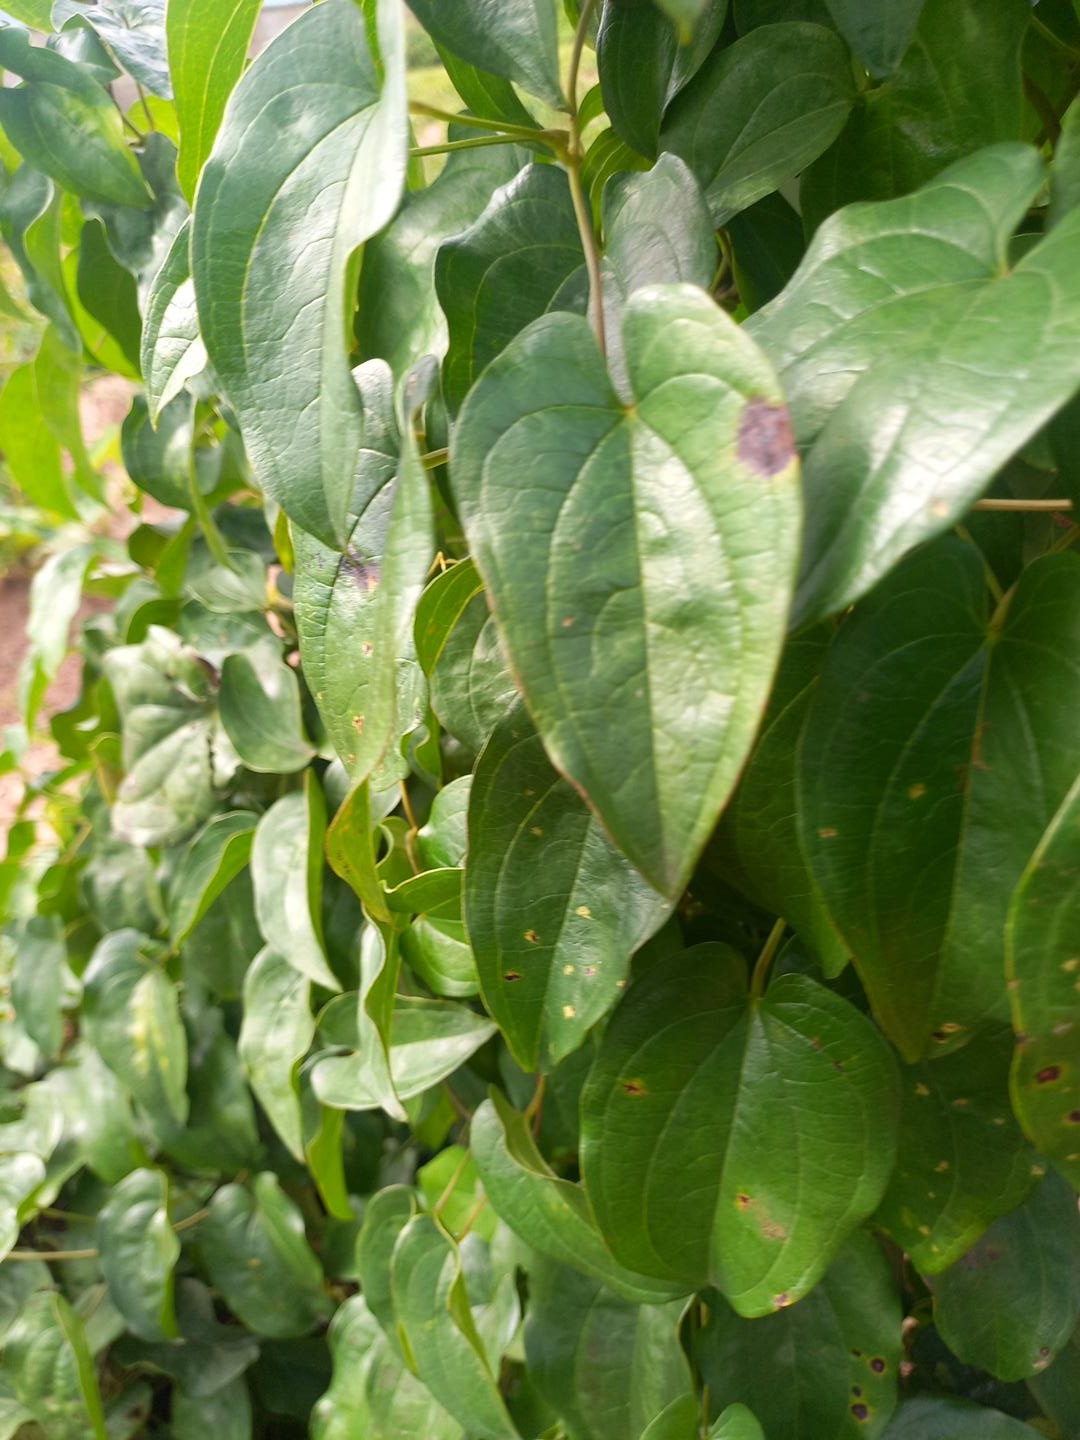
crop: yam
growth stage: vegetative
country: Nigeria
